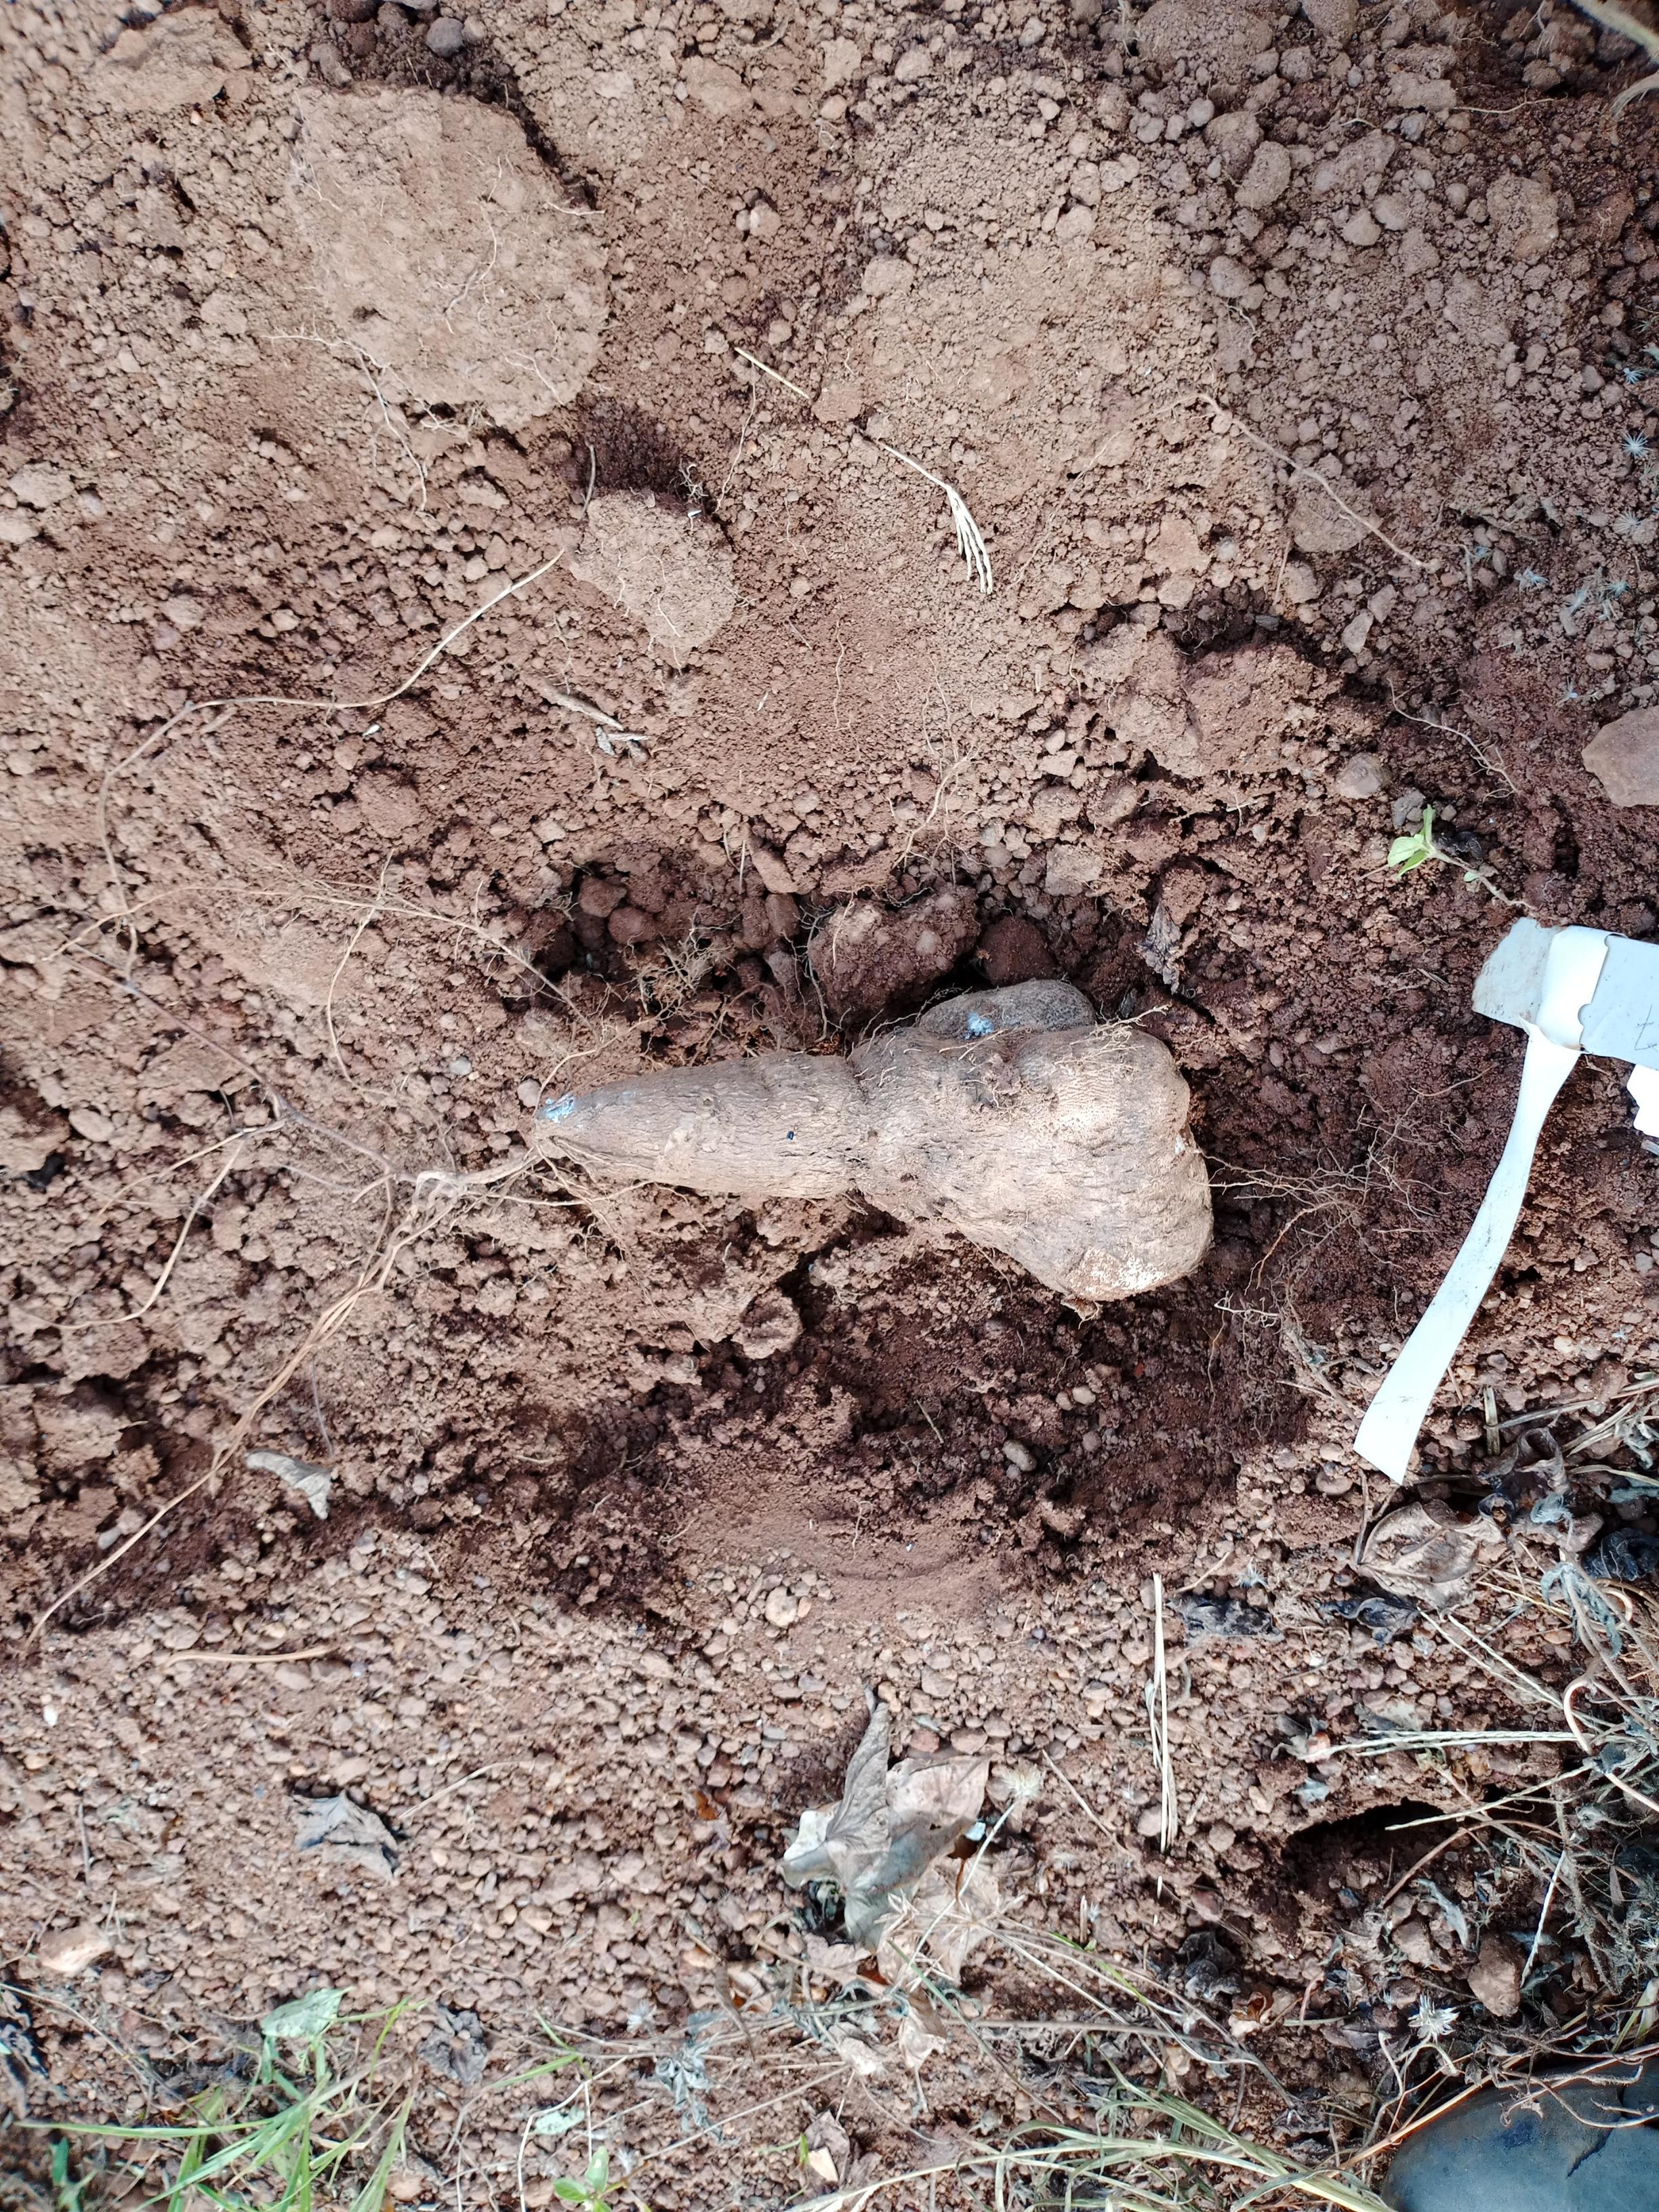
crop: yam
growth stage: harvest
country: Nigeria
